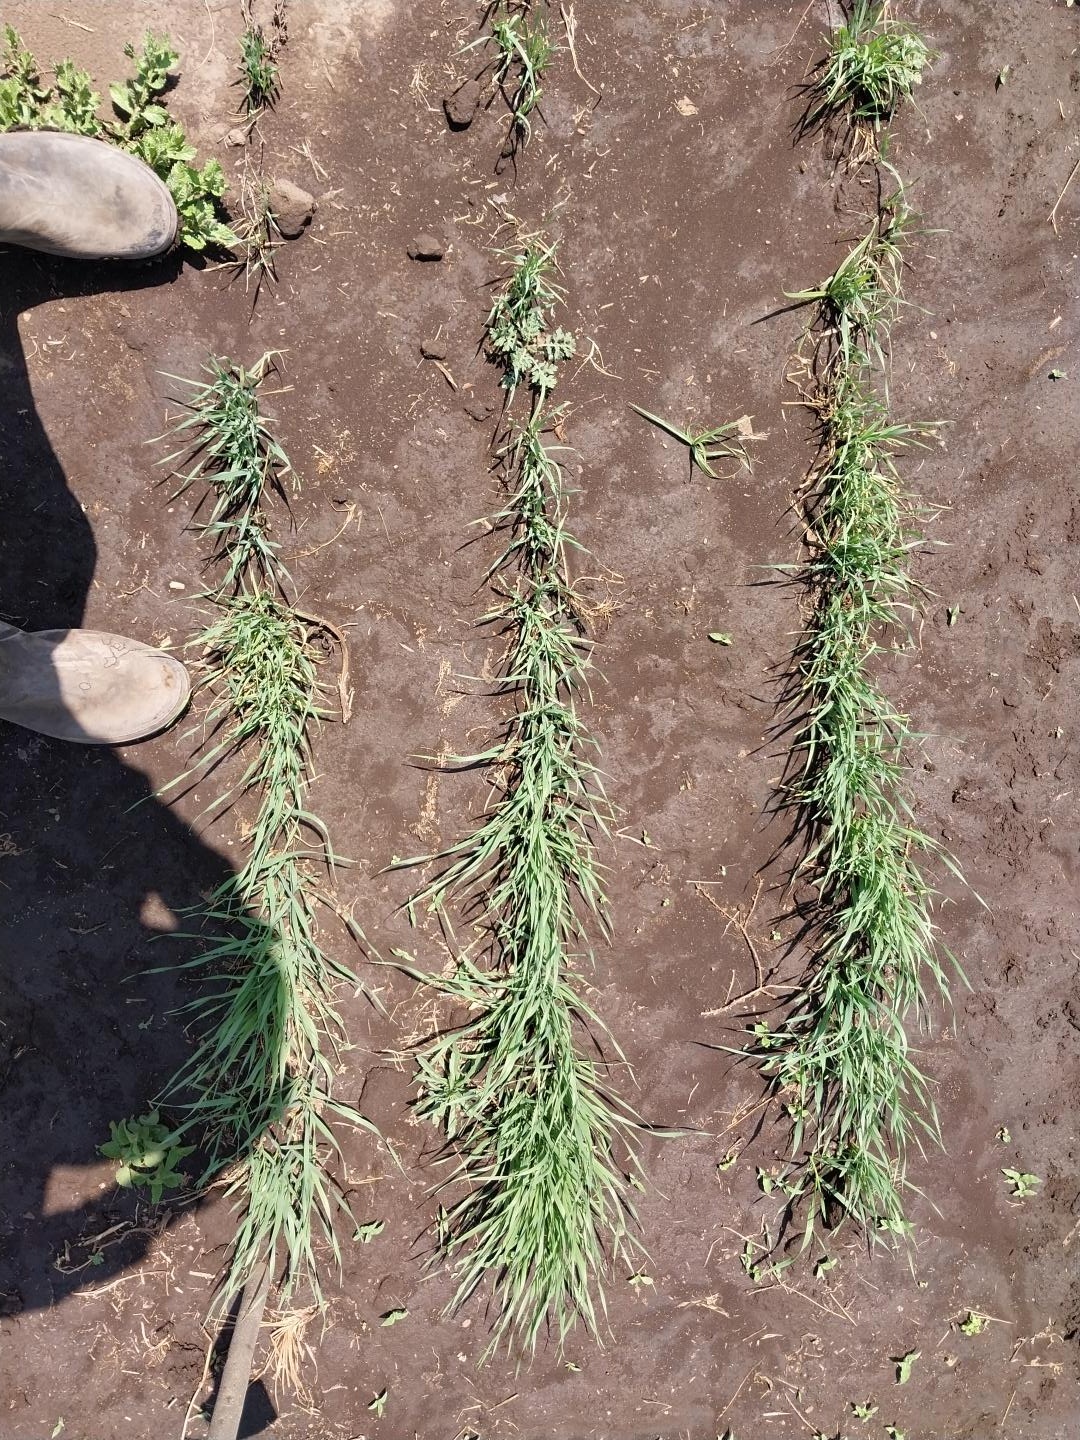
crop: wheat
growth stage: vegetative
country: Tanzania
